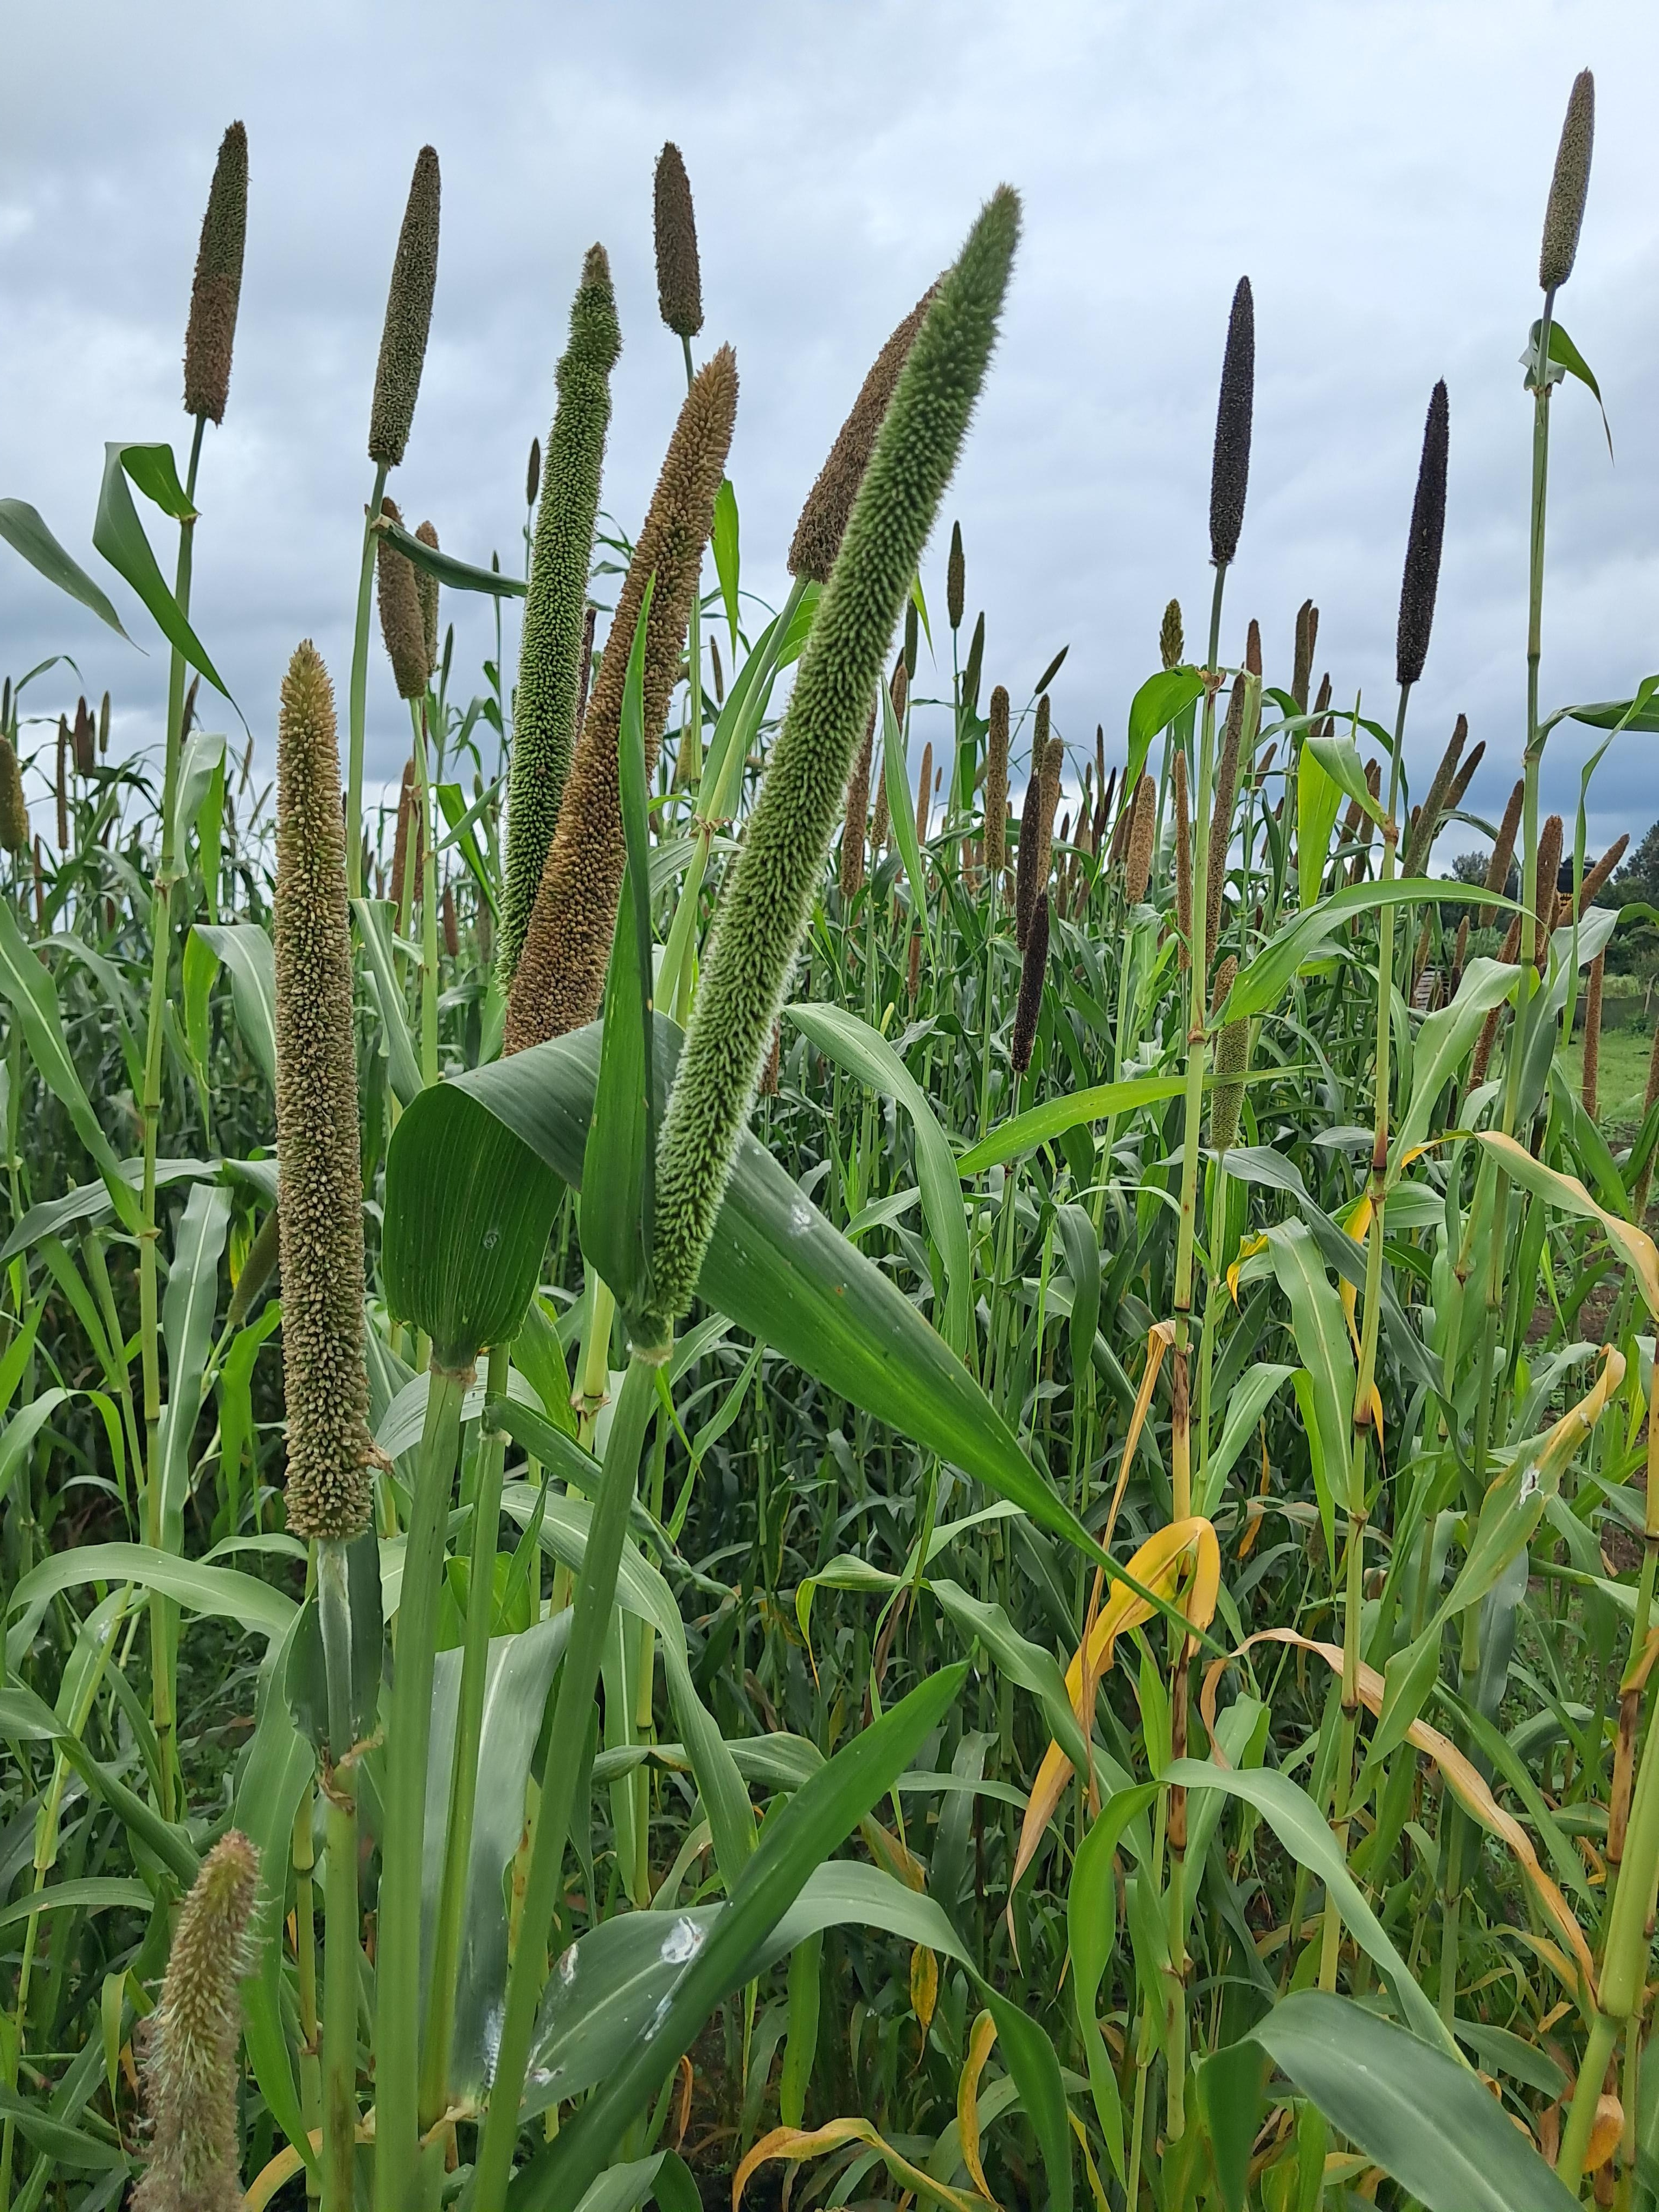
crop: pearl millet
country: Tanzania
